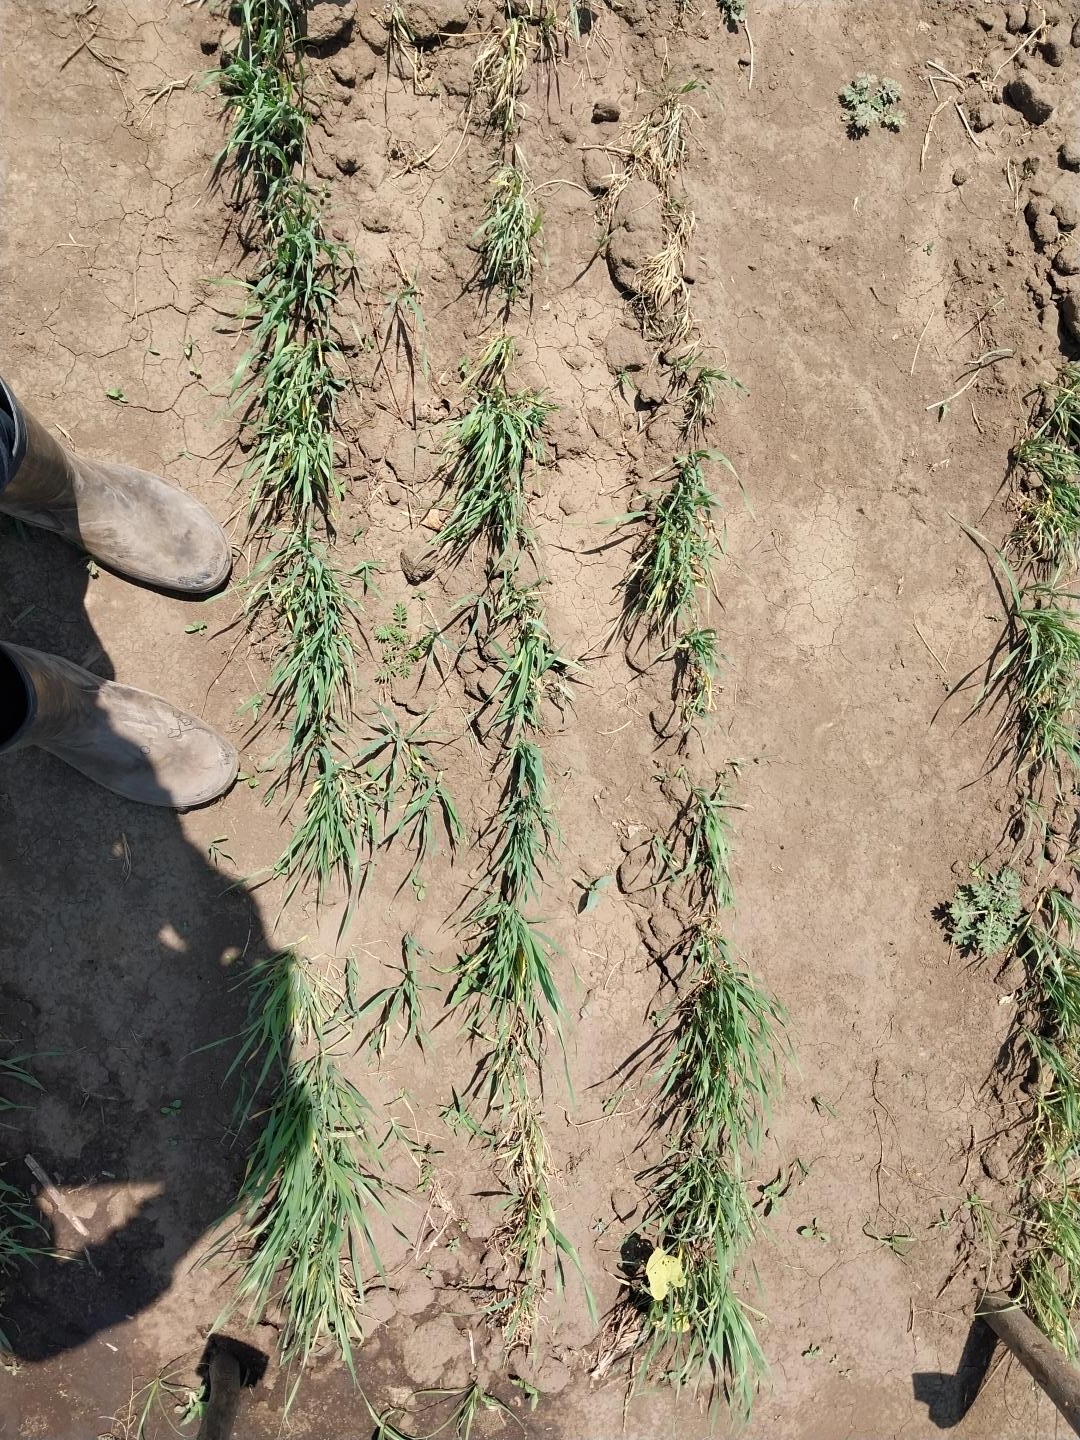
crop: wheat
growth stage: vegetative
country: Tanzania
